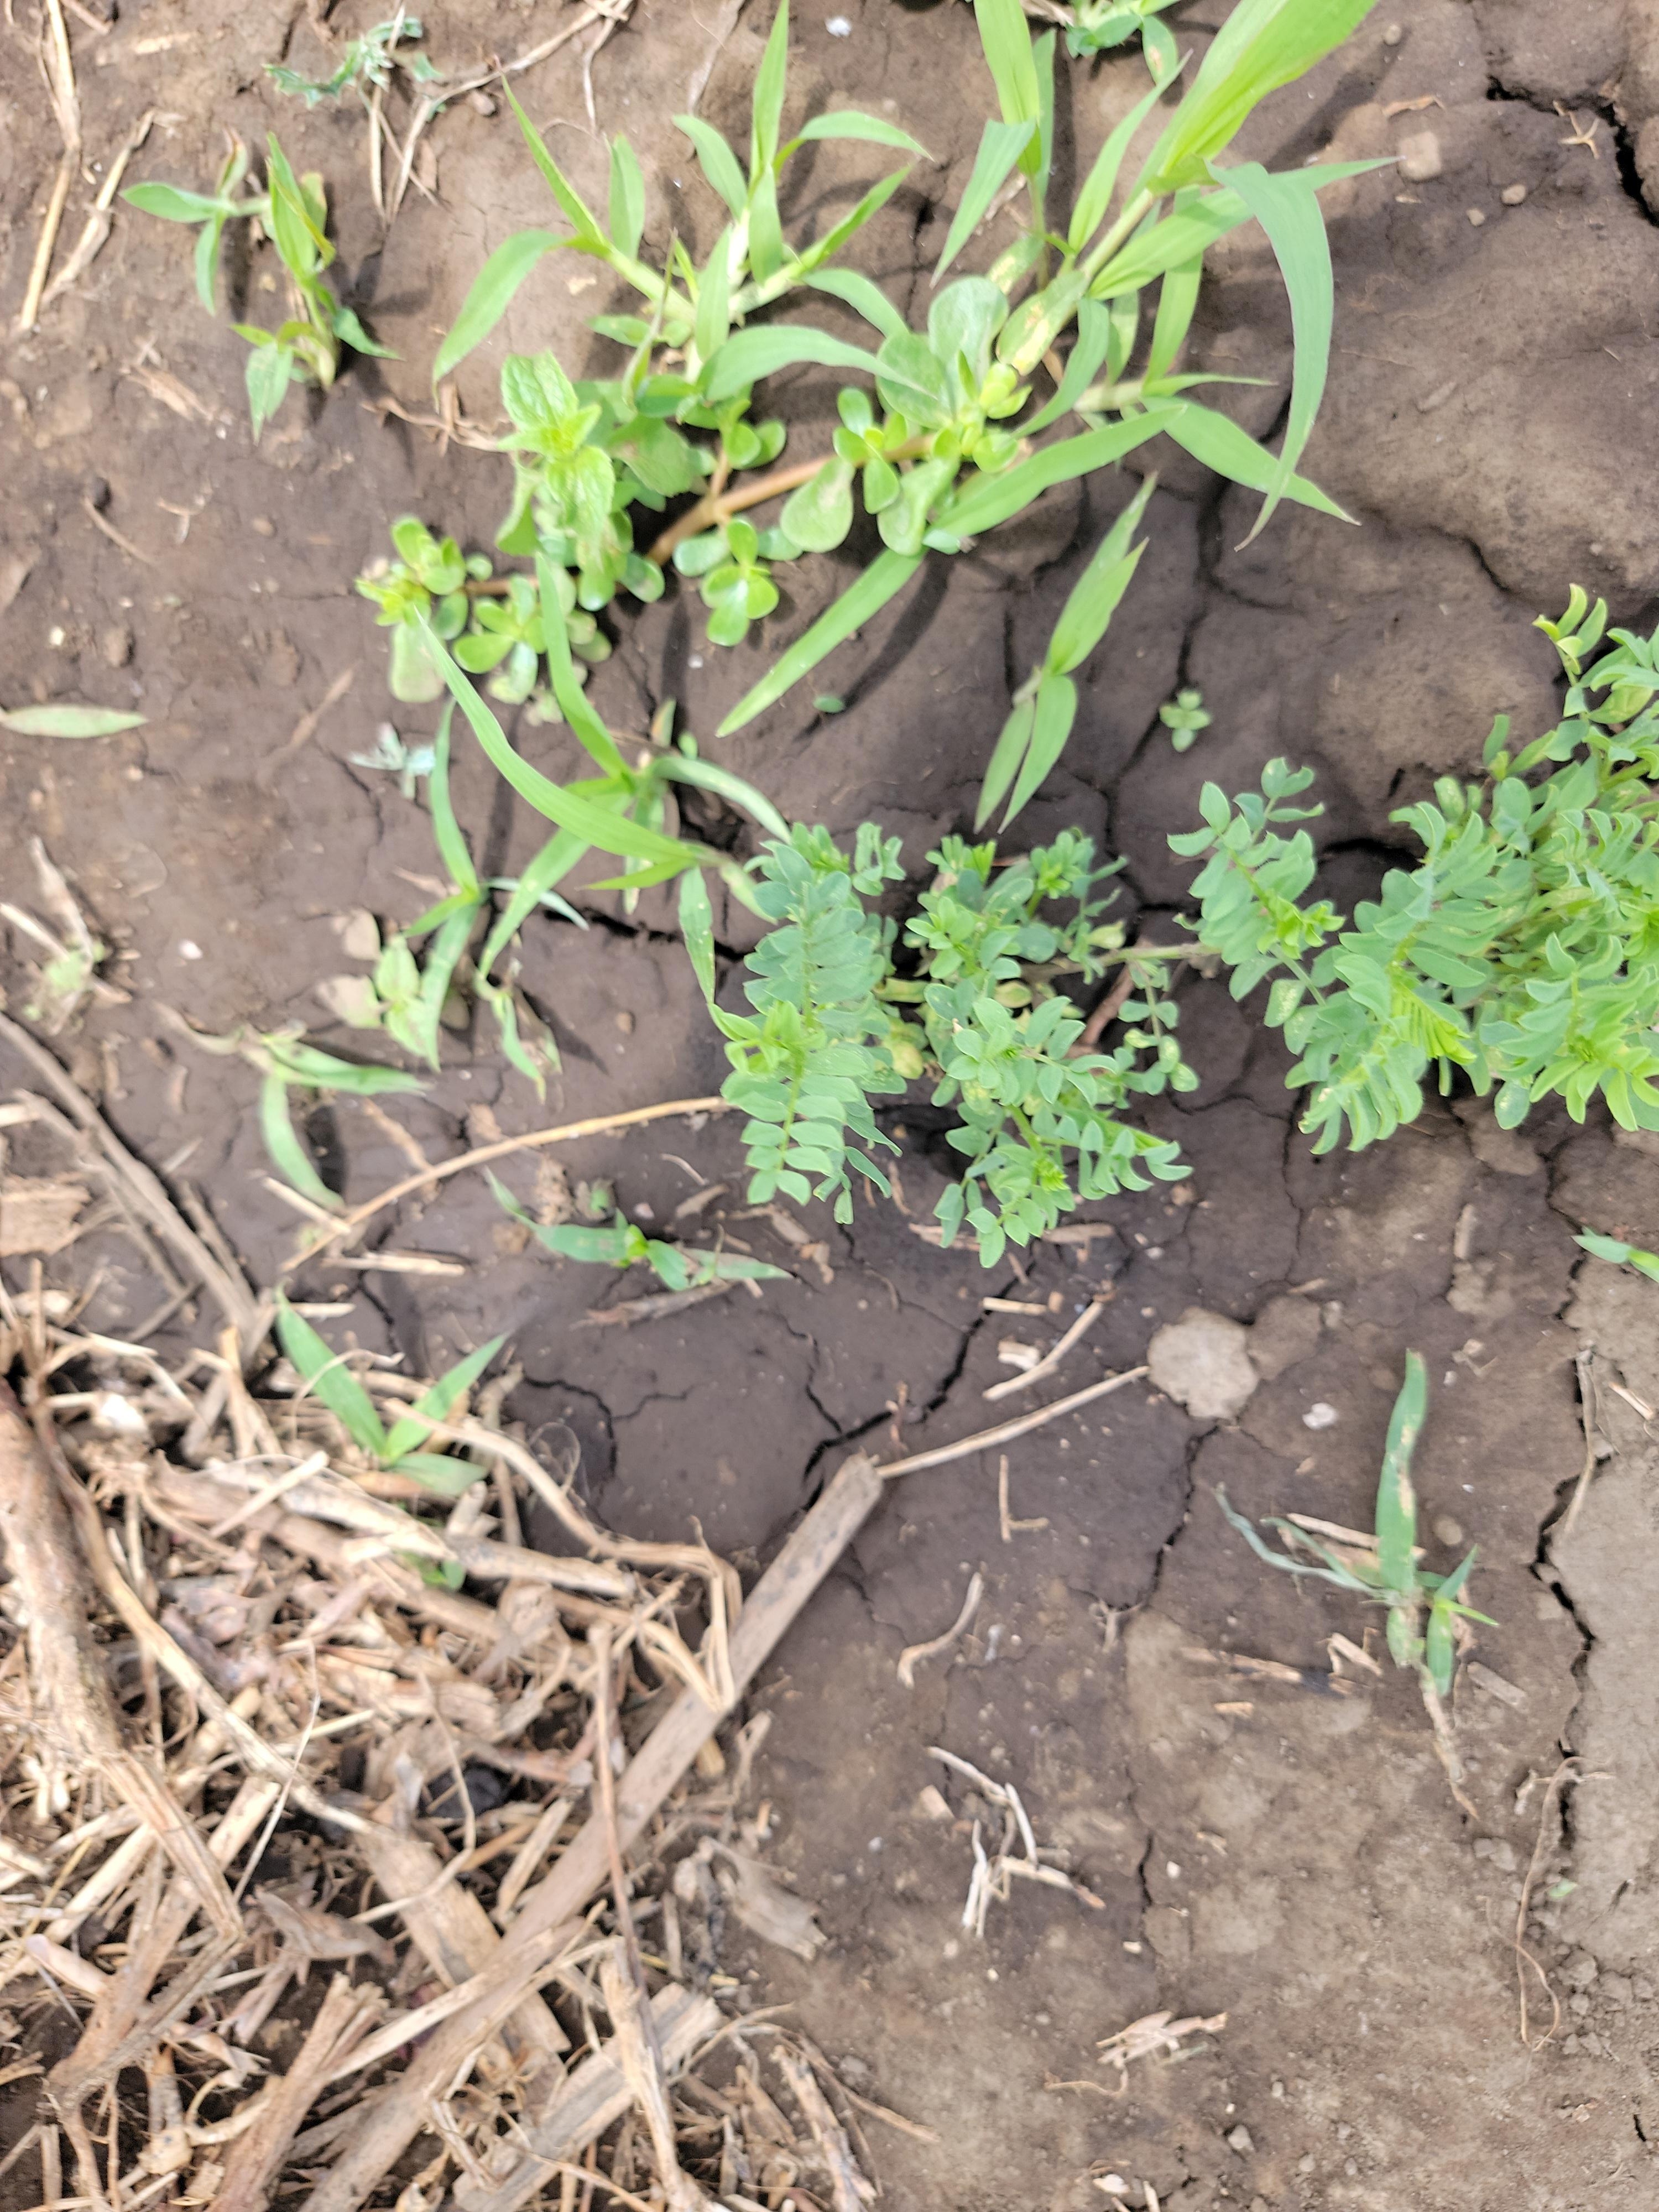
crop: lentil
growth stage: vegetative
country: Tanzania
